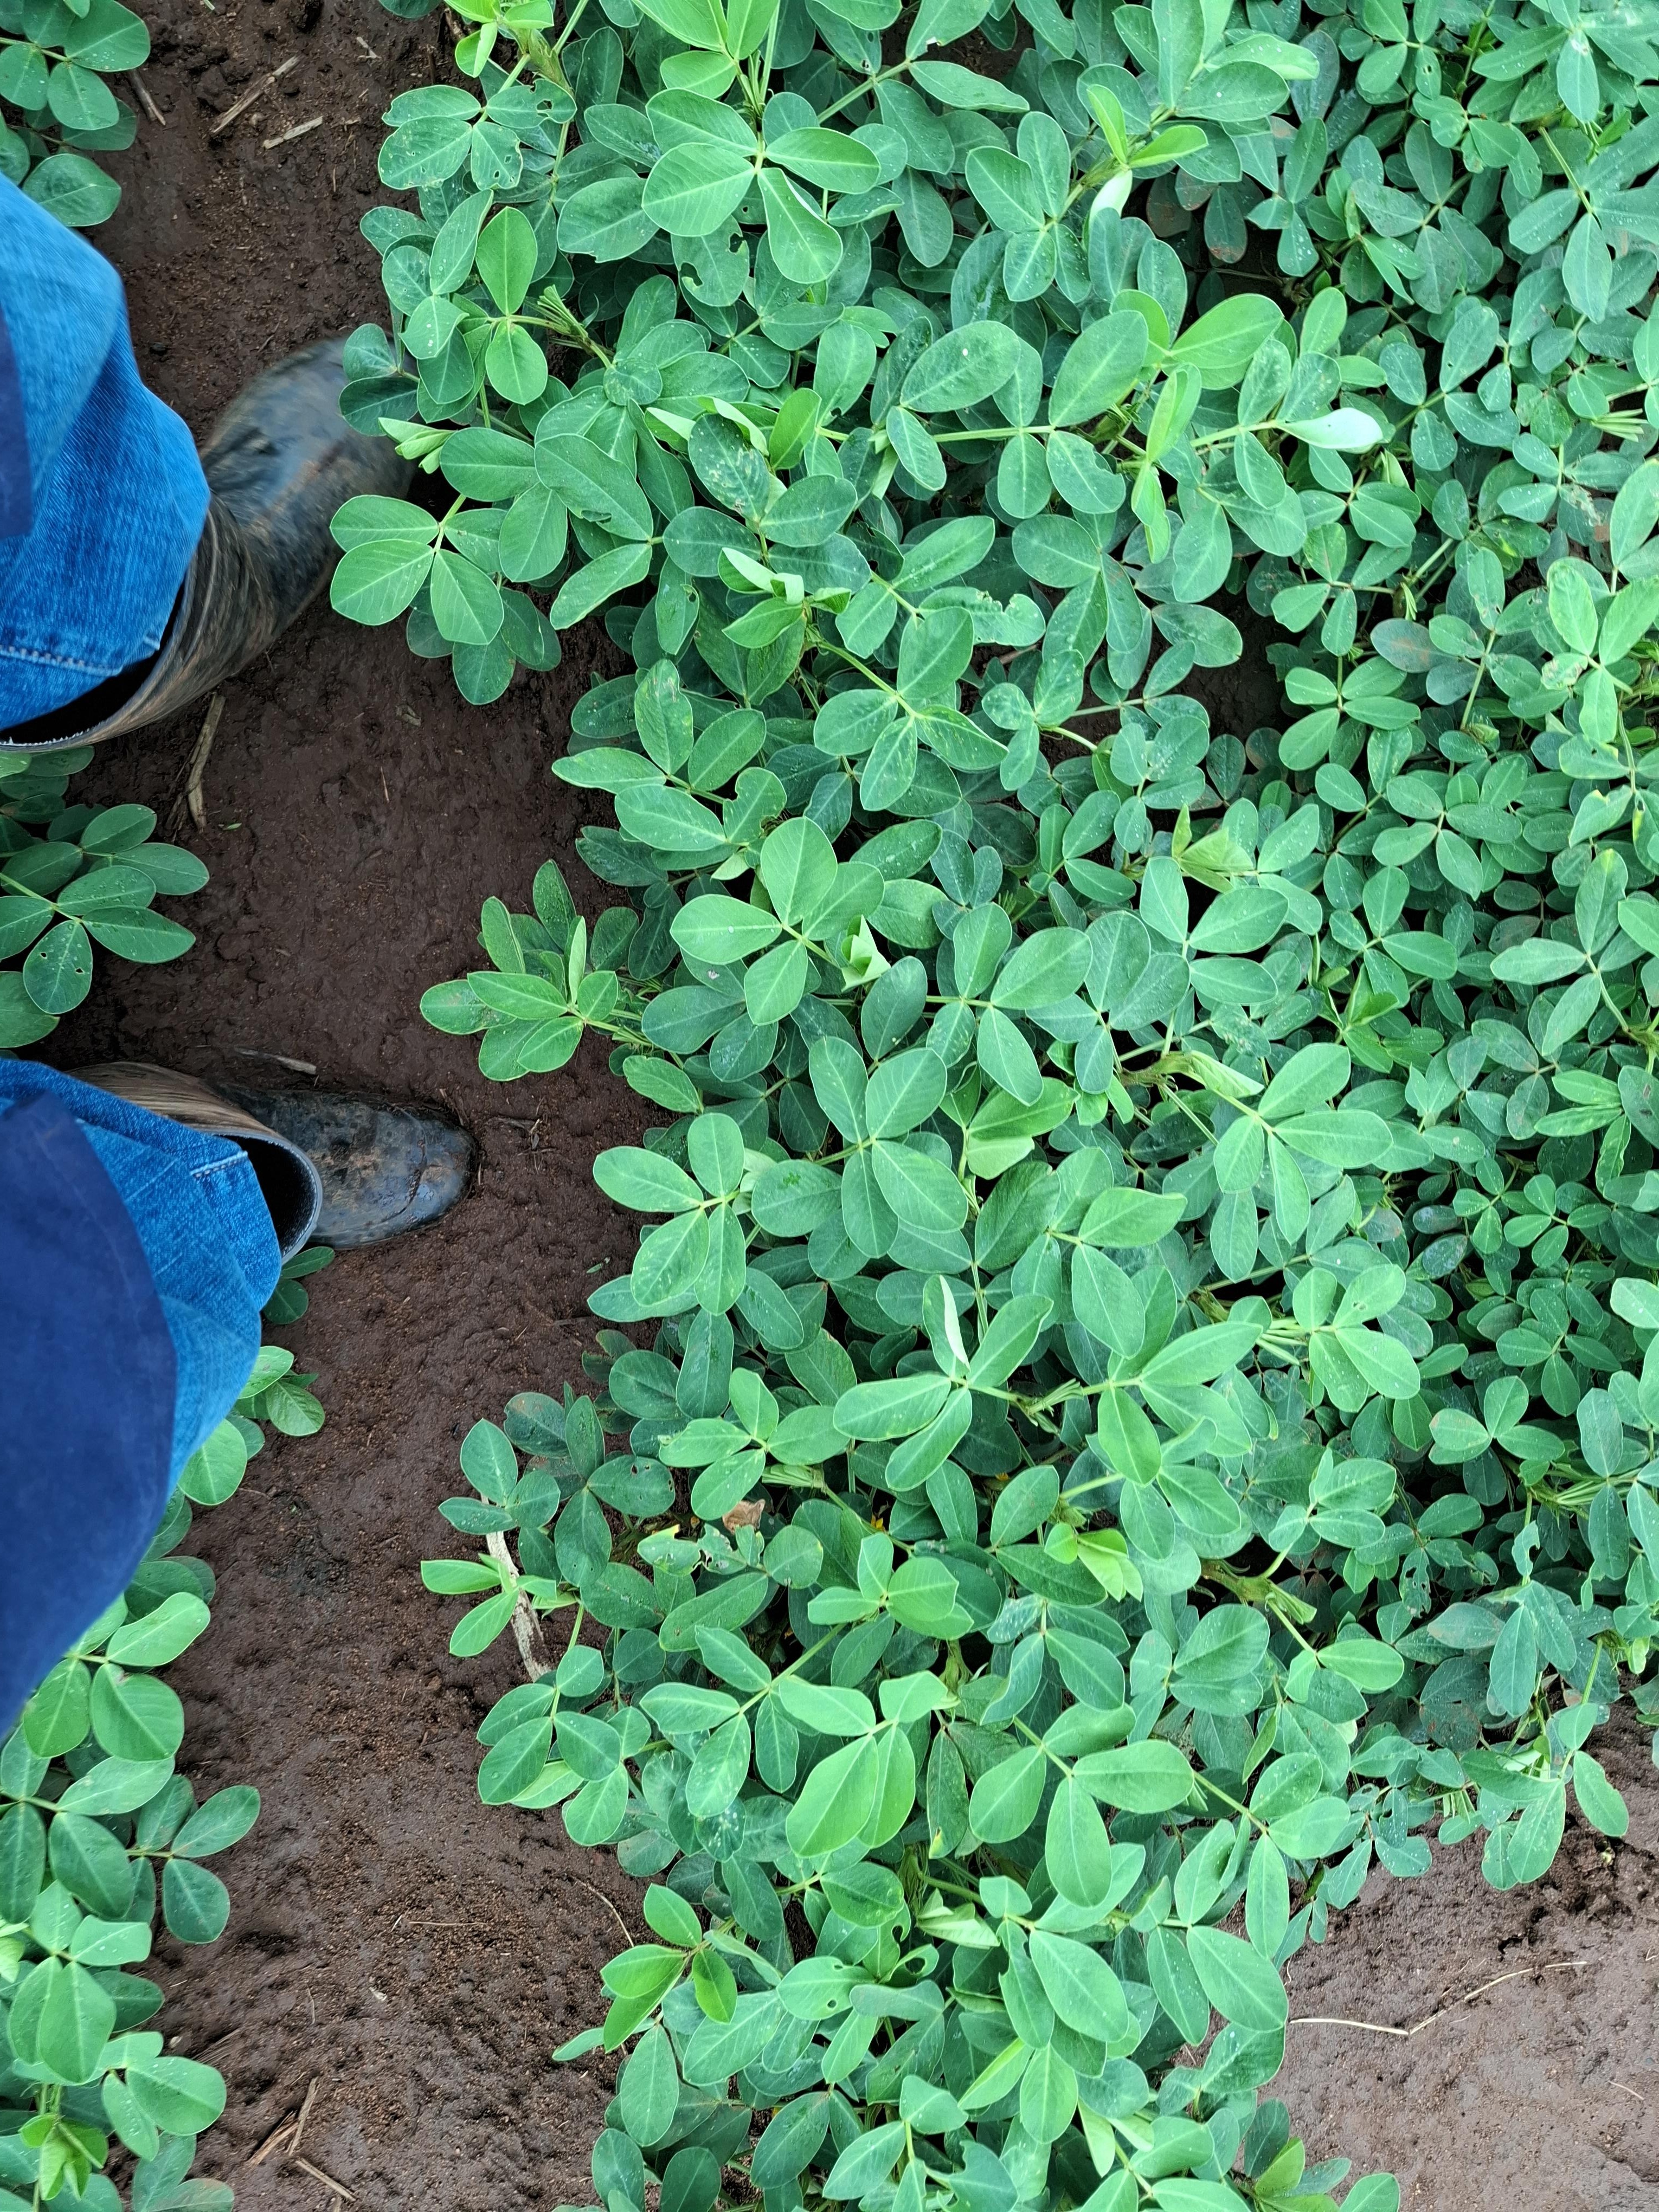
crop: groundnut
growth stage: flowering
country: Kenya
